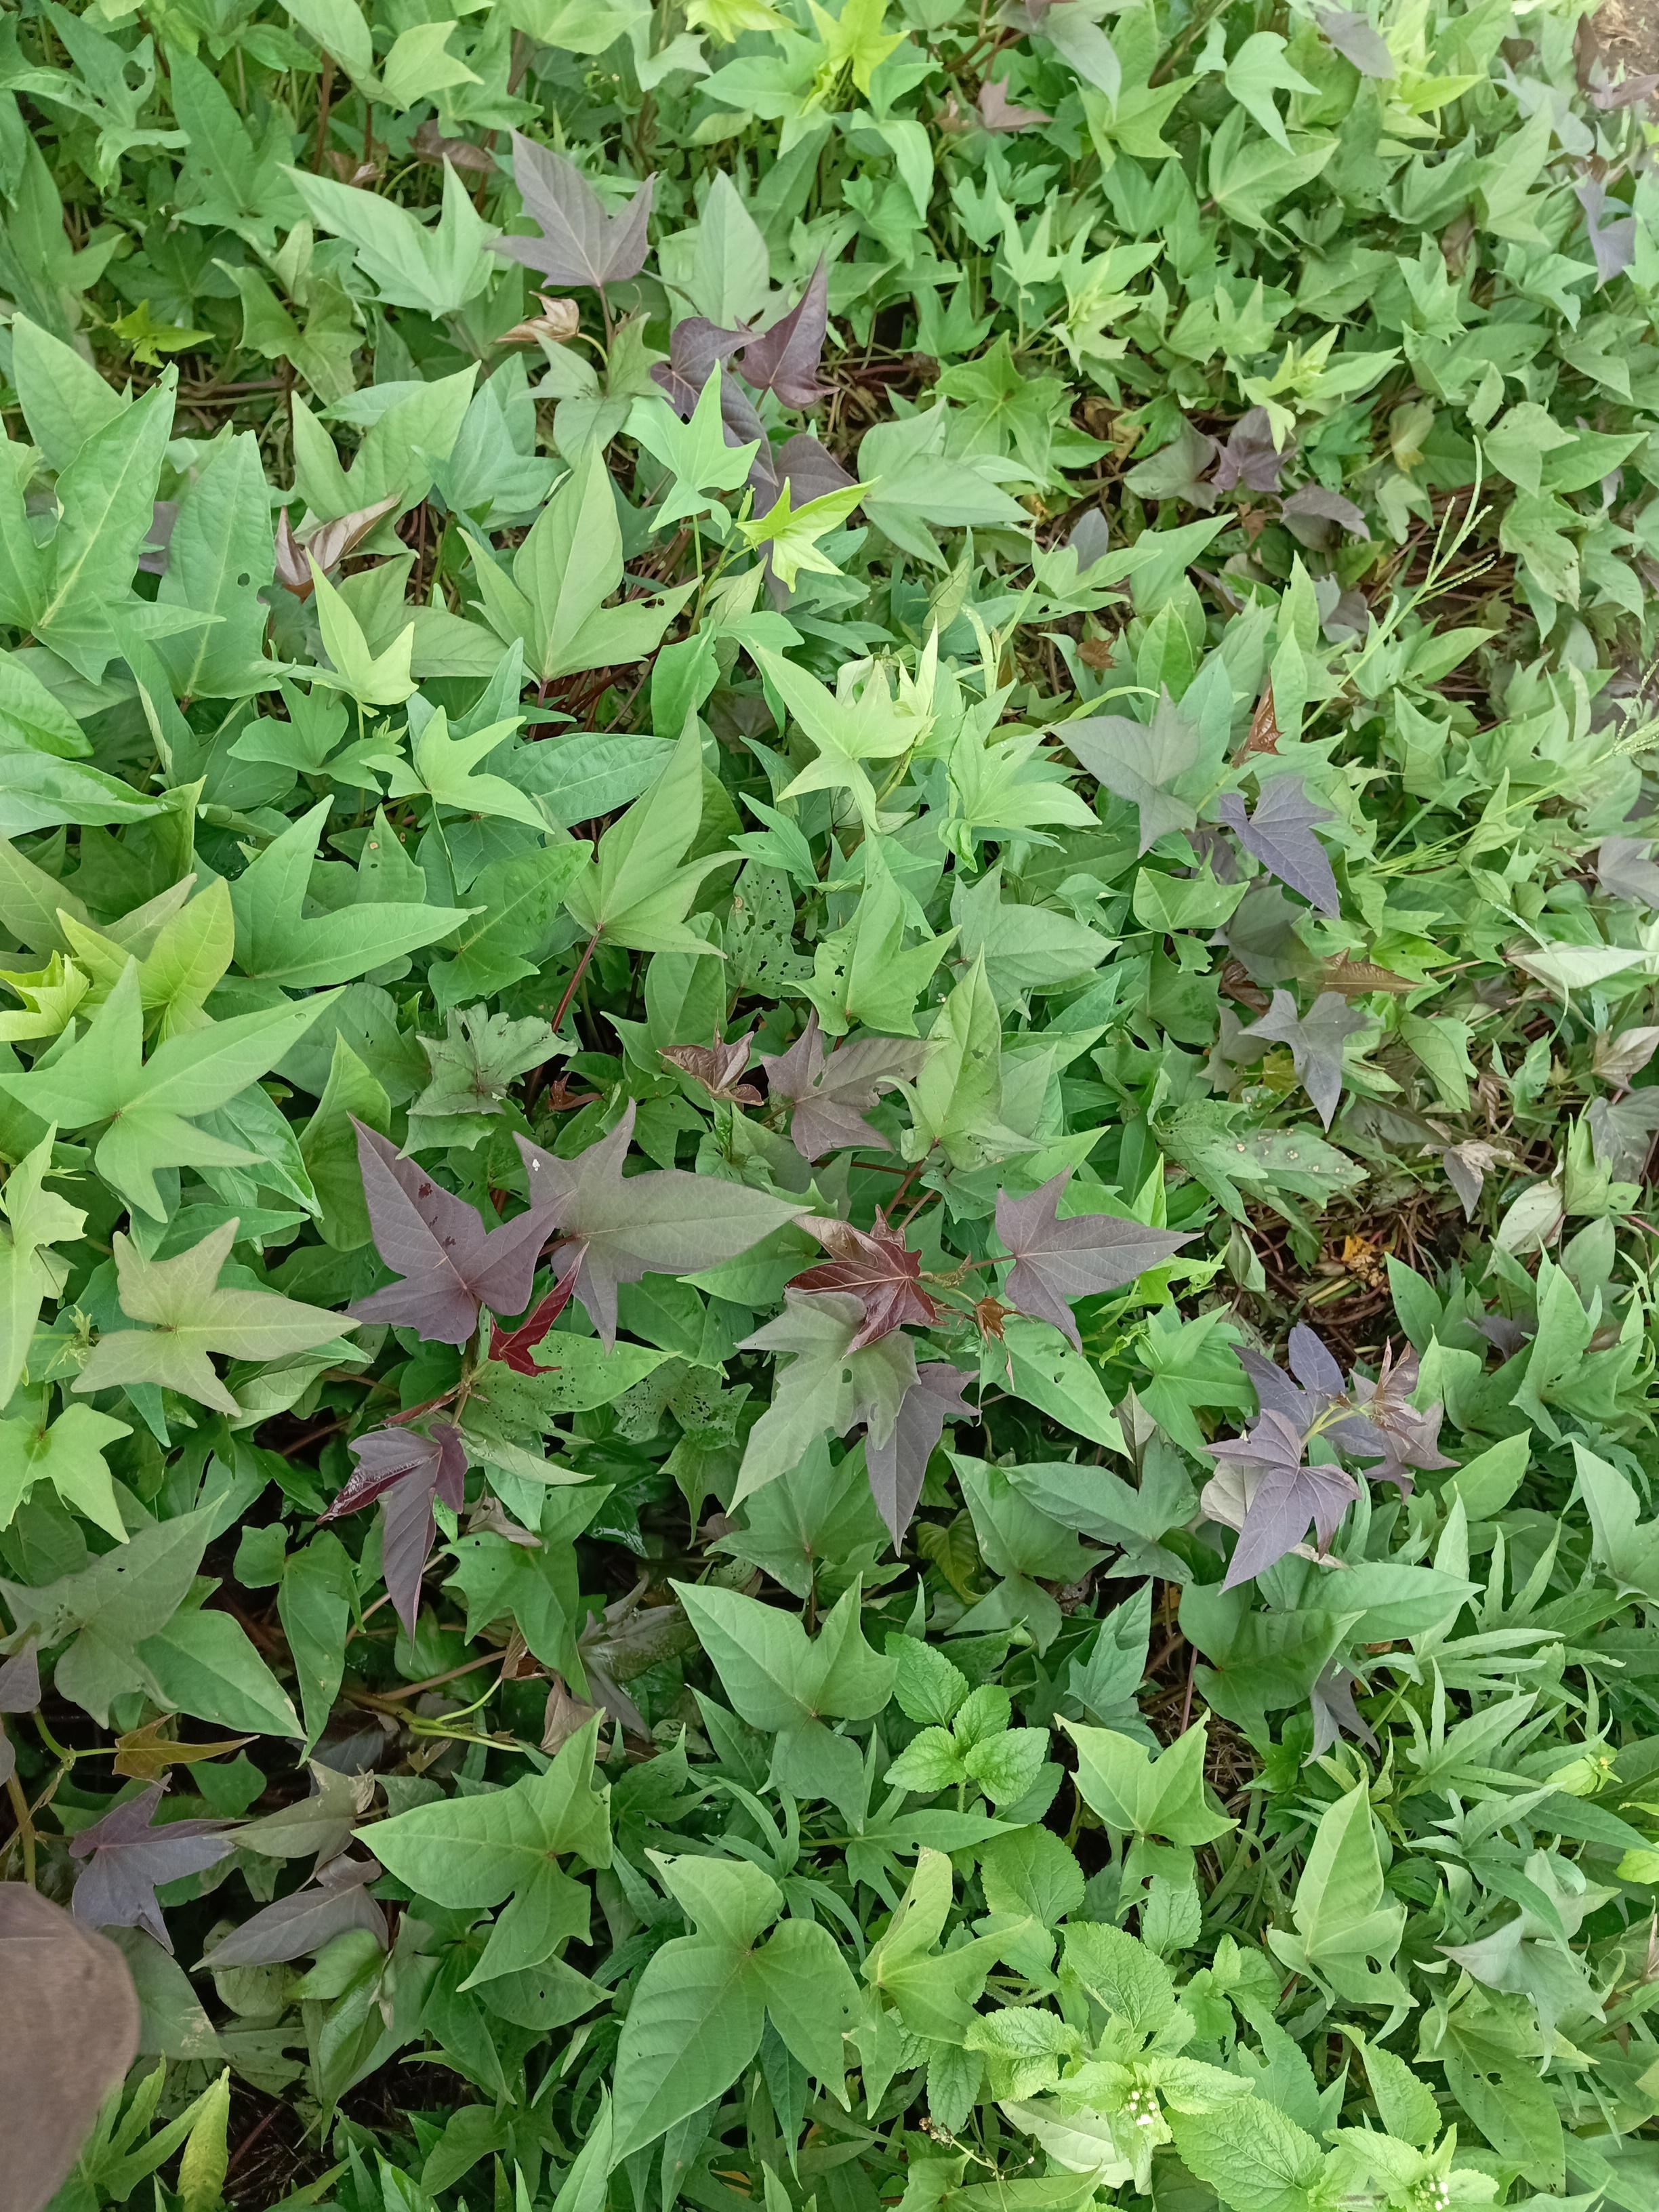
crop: sweet potato
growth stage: vegetative
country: Tanzania
